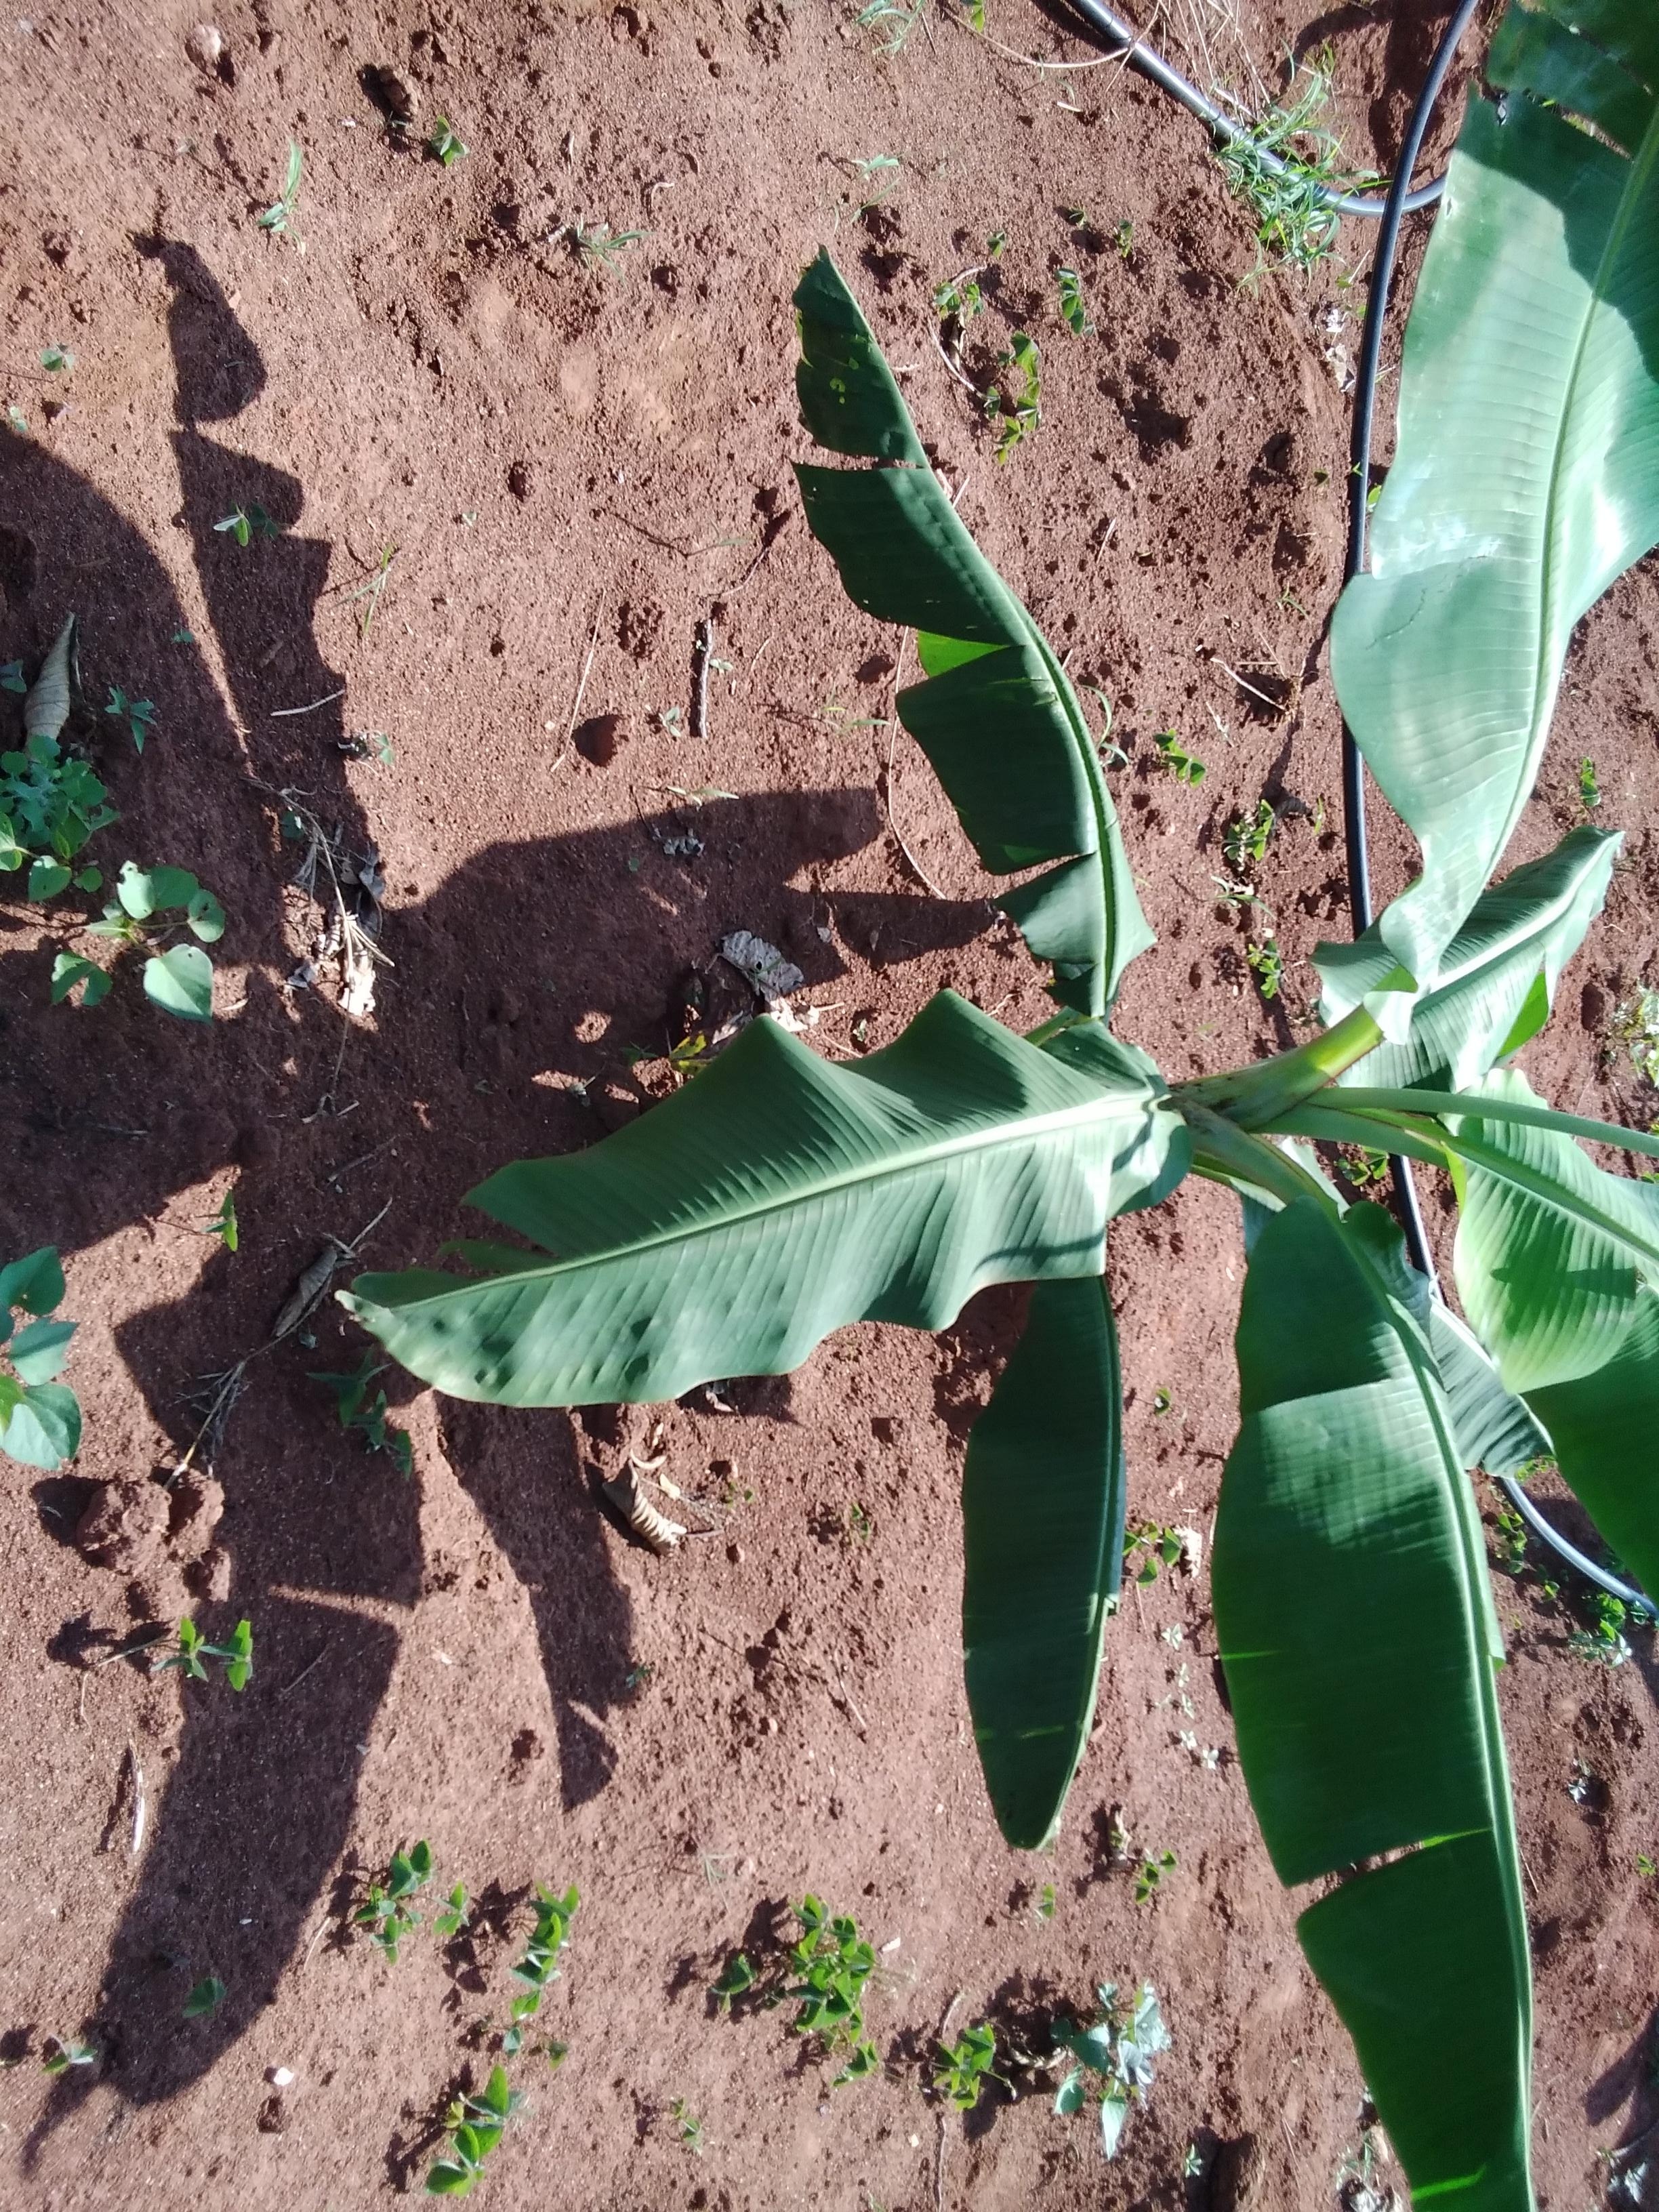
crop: banana
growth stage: vegetative
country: Uganda
